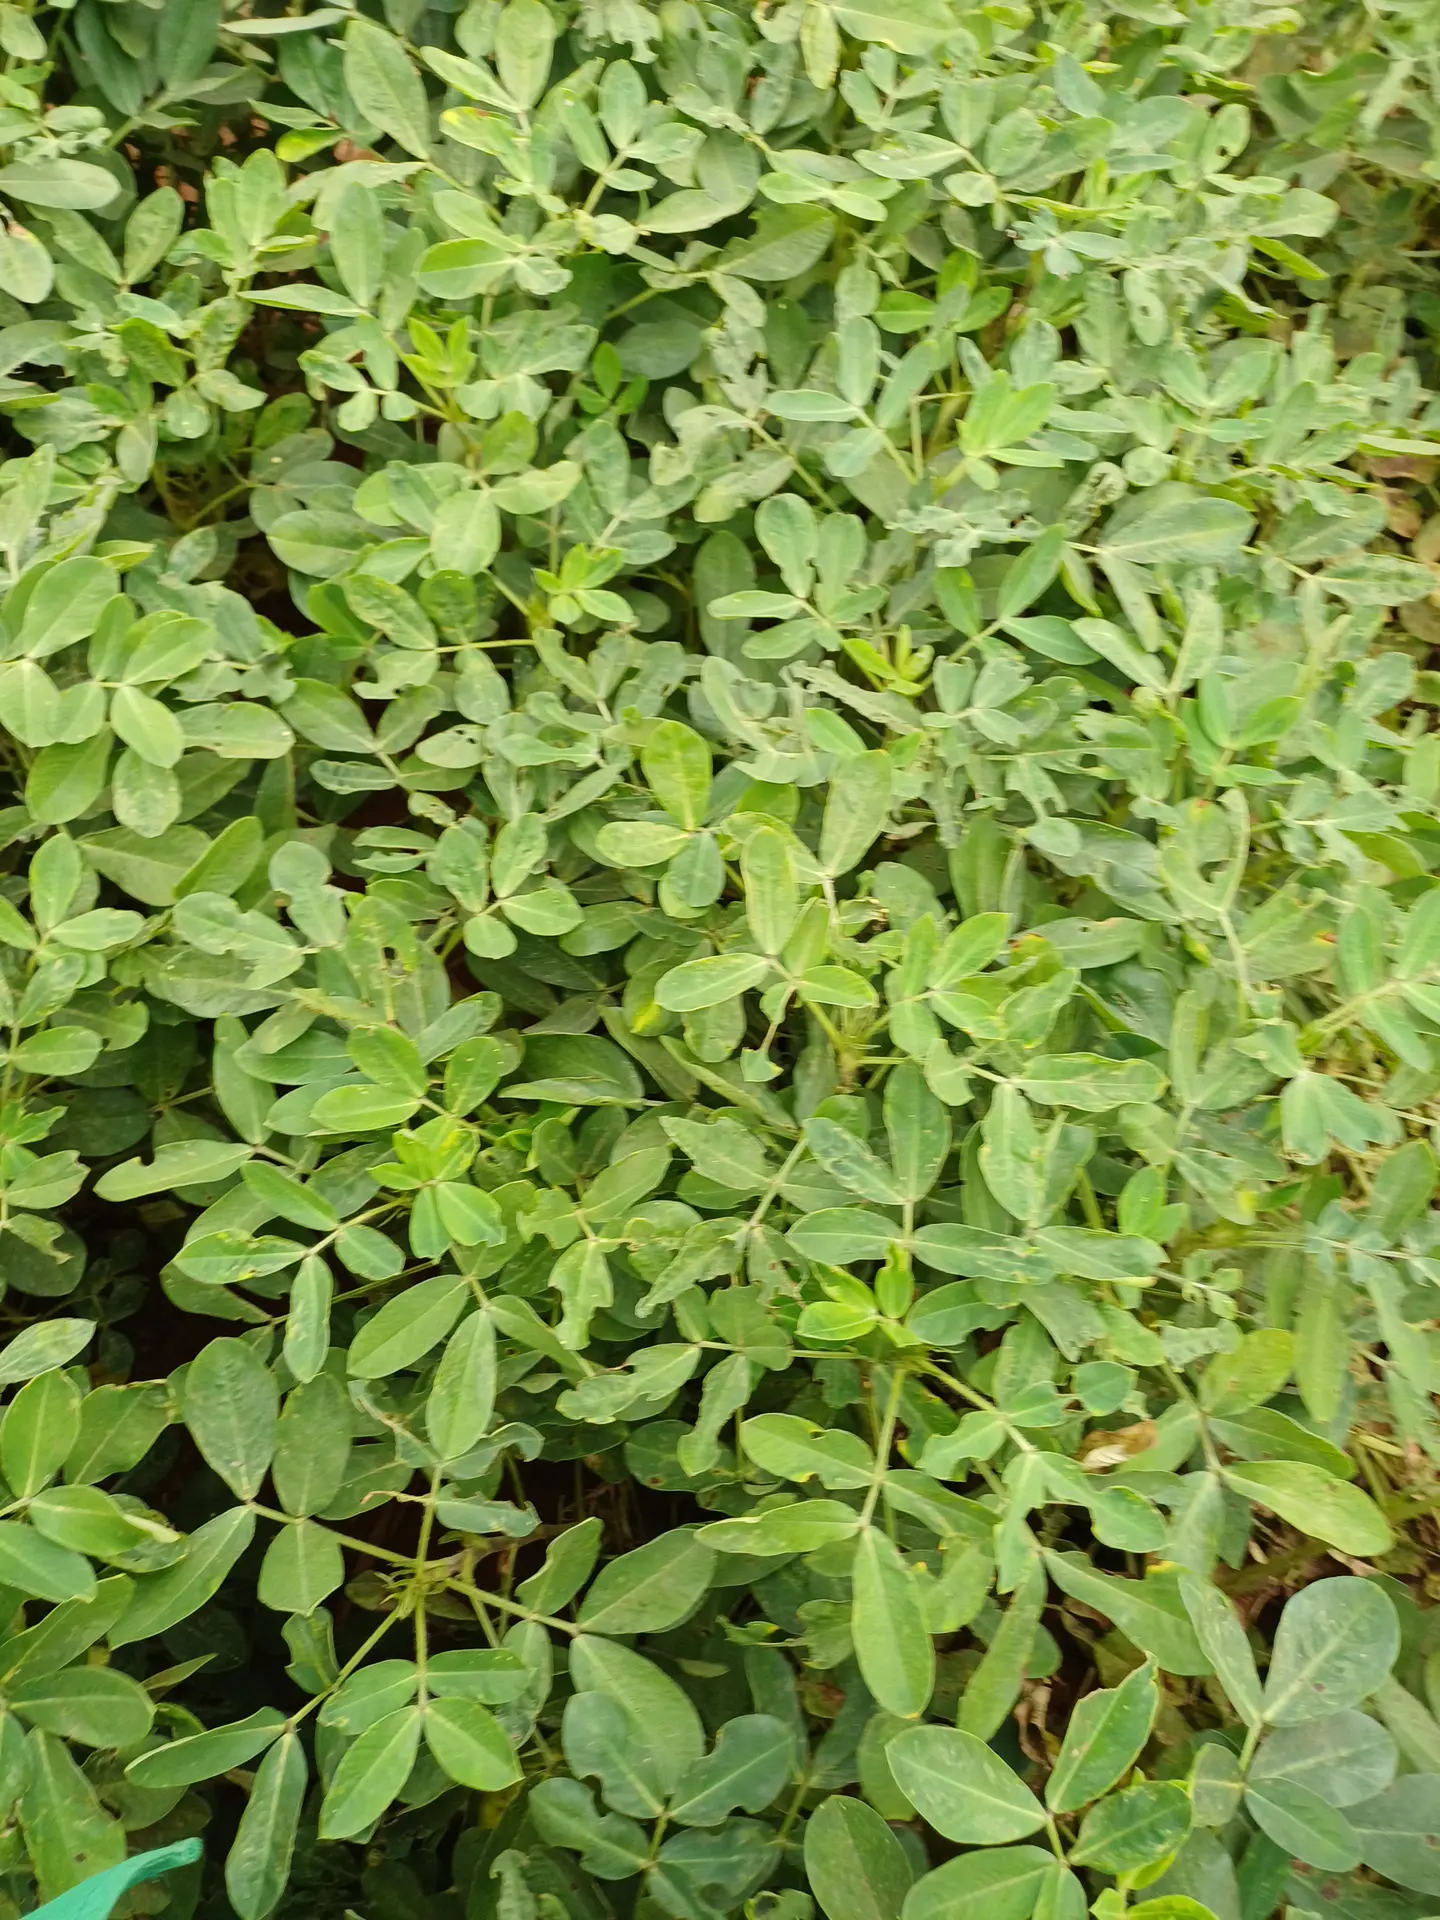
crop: groundnut
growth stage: pegging
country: Kenya
